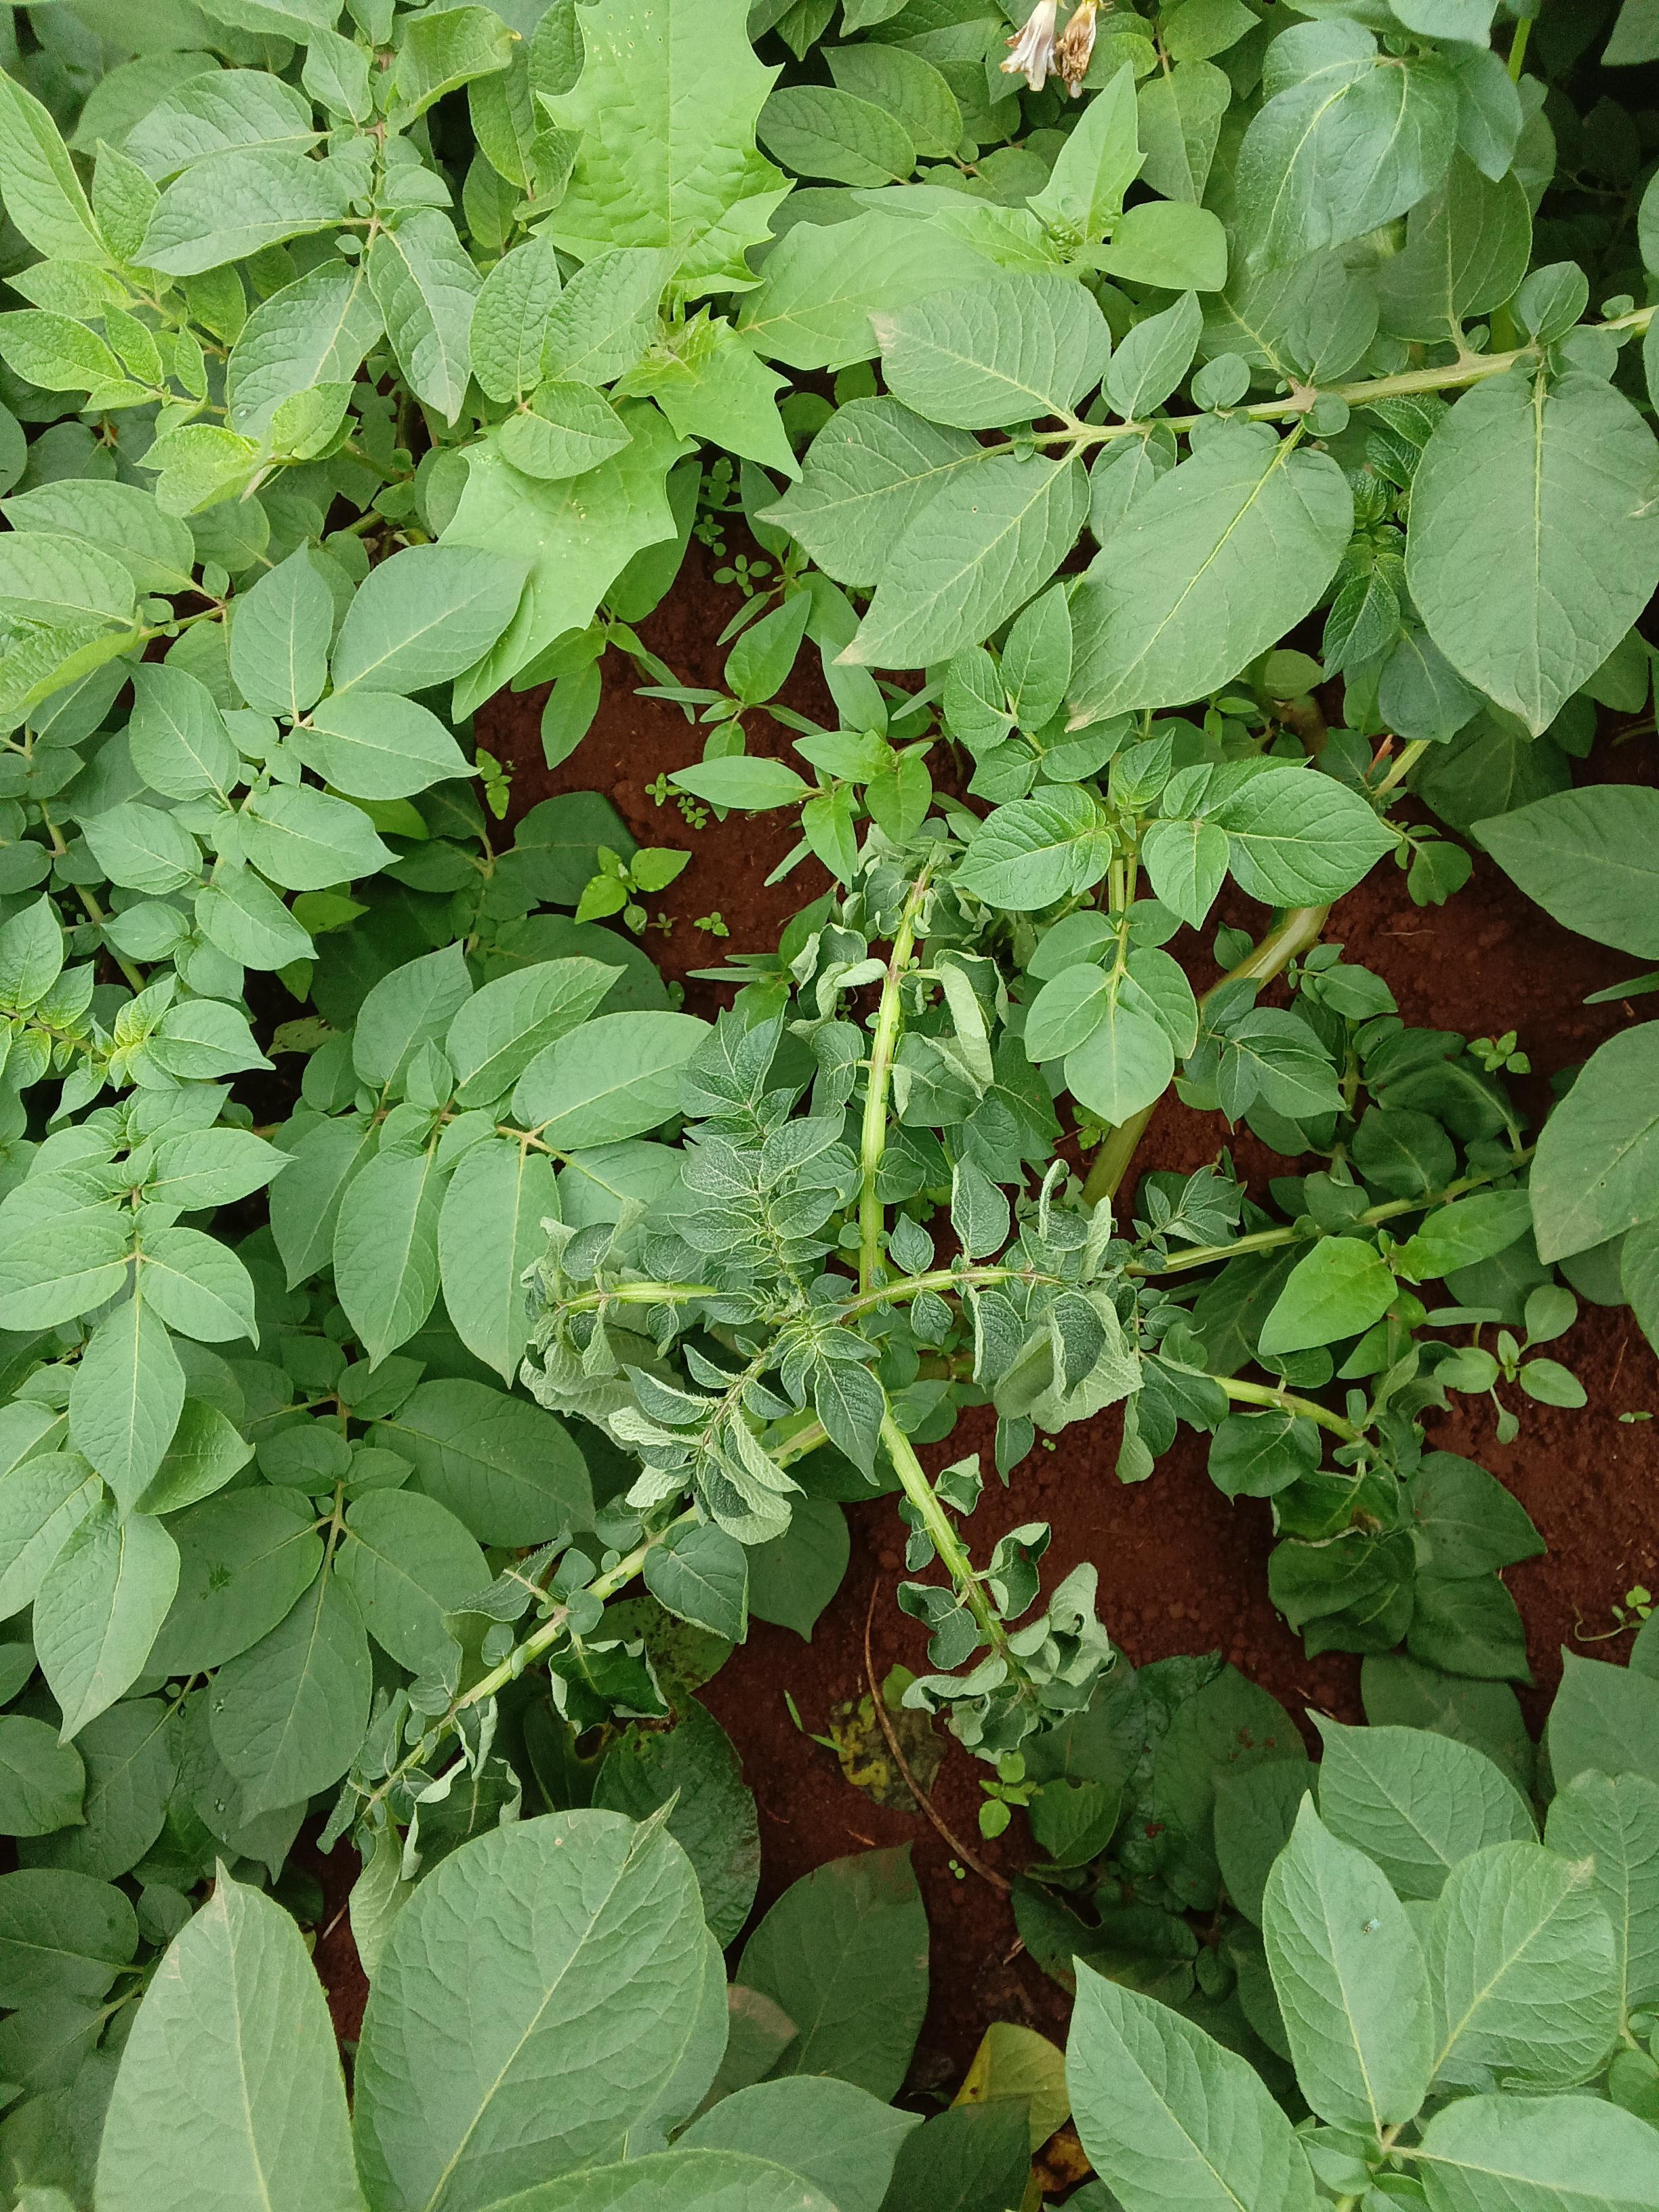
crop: potato
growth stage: flowering
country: Kenya
